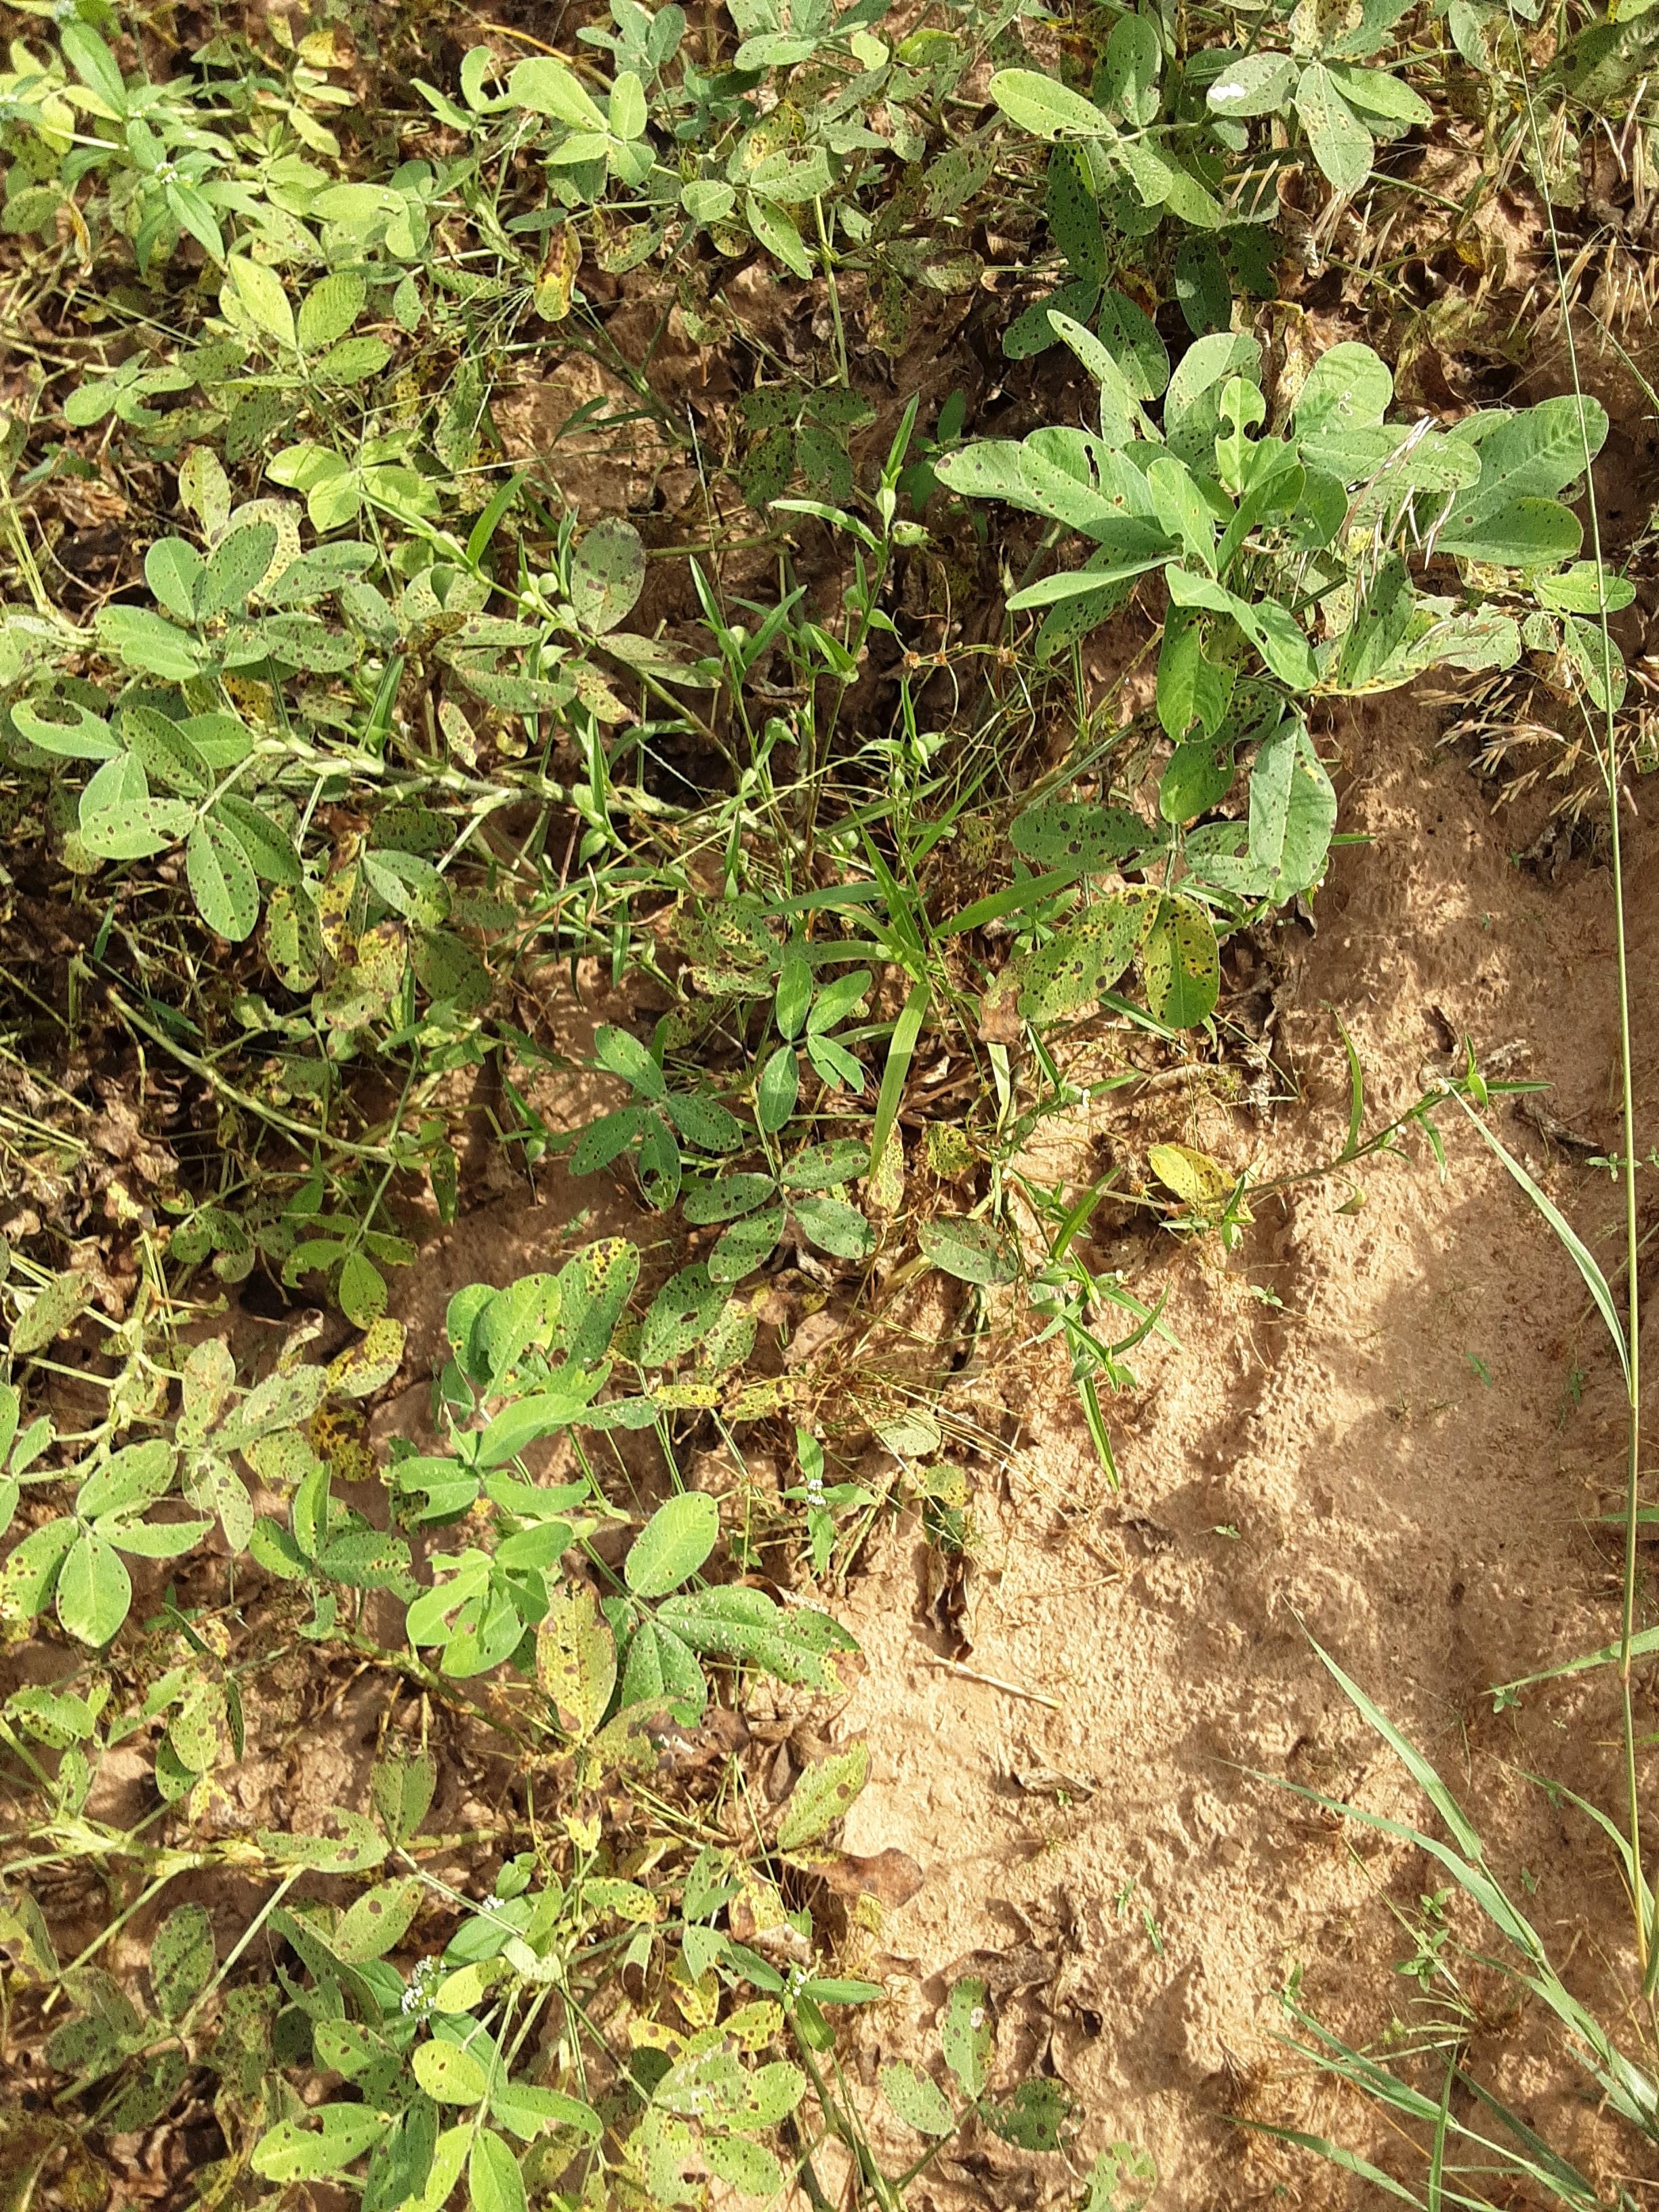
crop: groundnut
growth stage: flowering
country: Senegal
